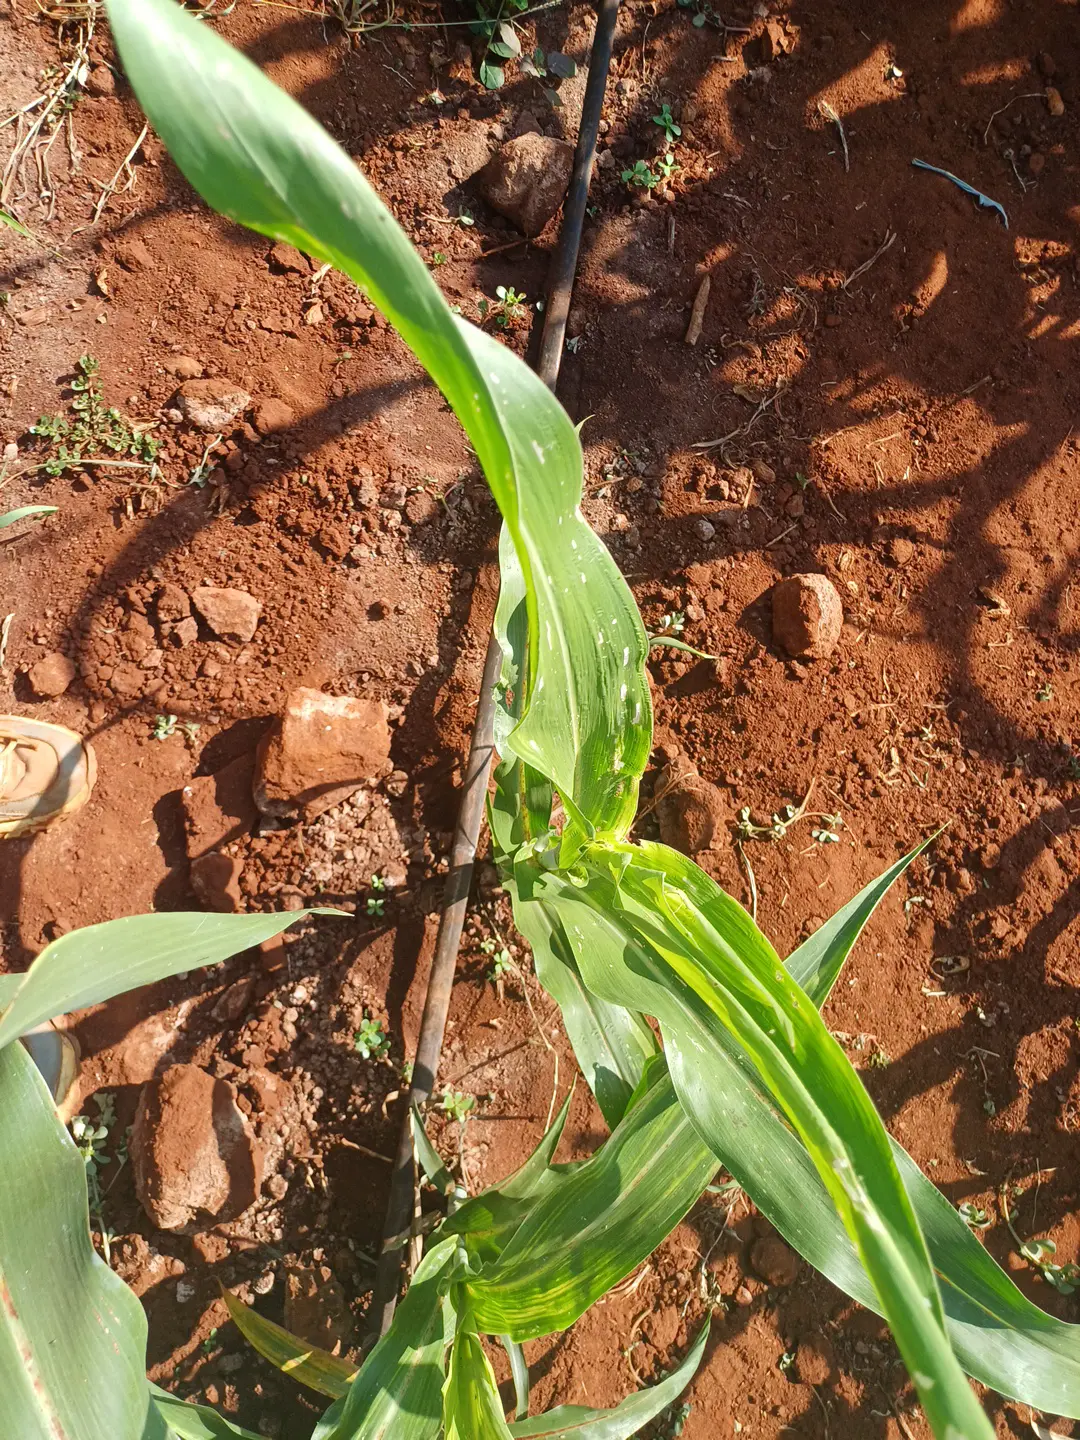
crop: sorghum
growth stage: heading tuber
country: Kenya
